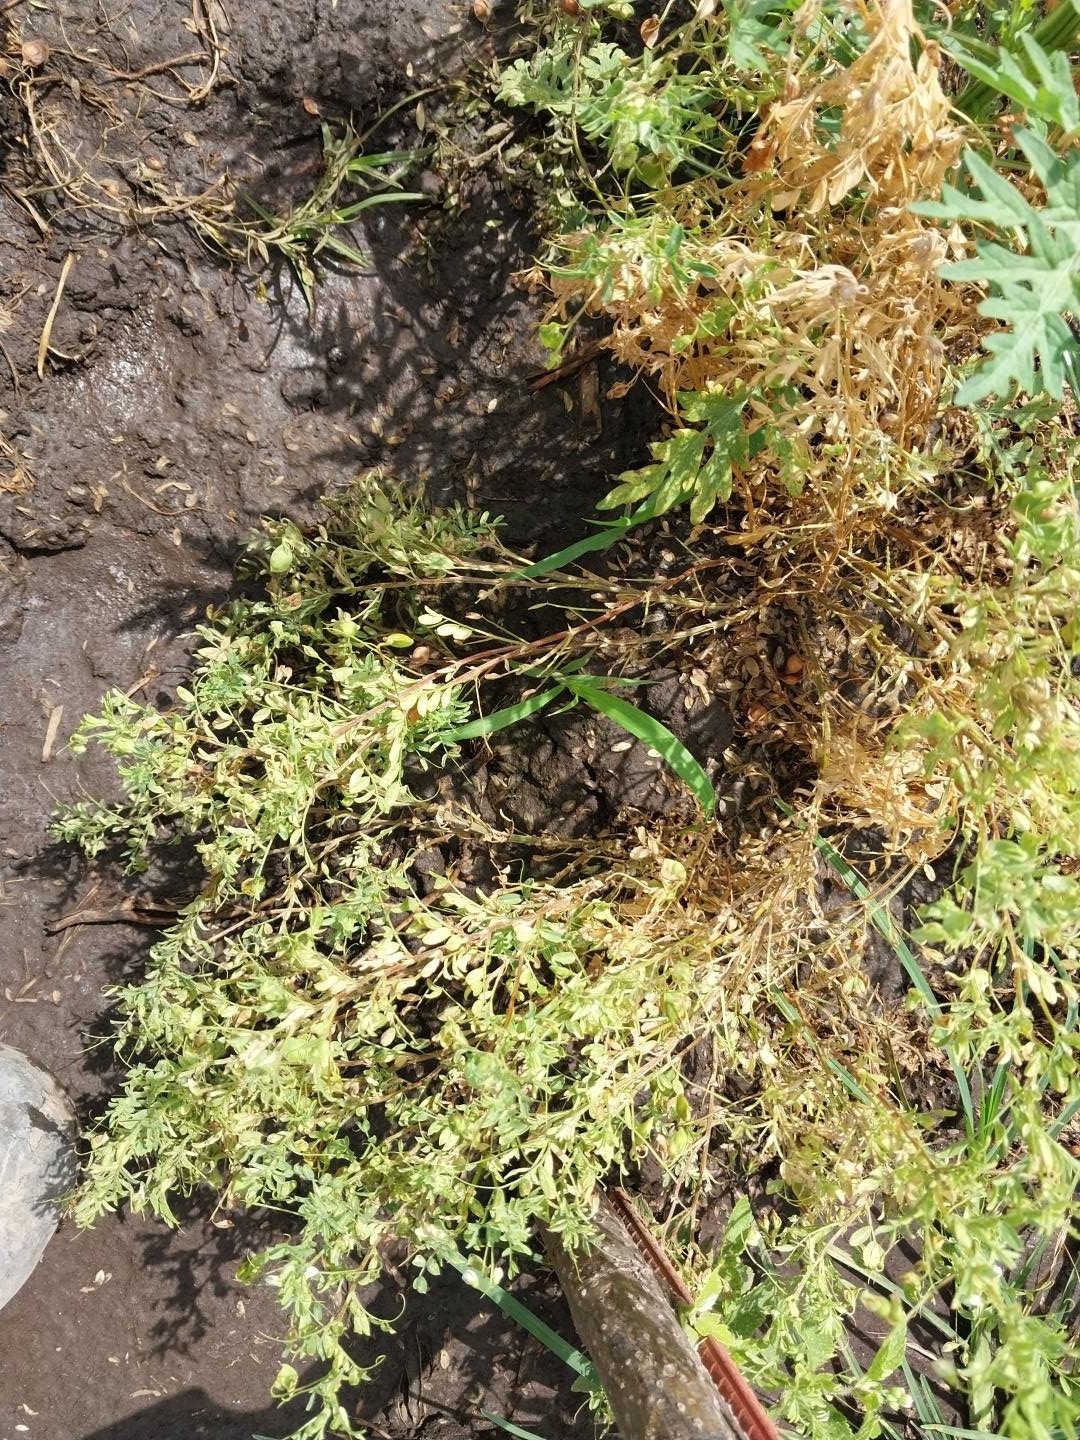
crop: lentil
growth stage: development pod
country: Tanzania
